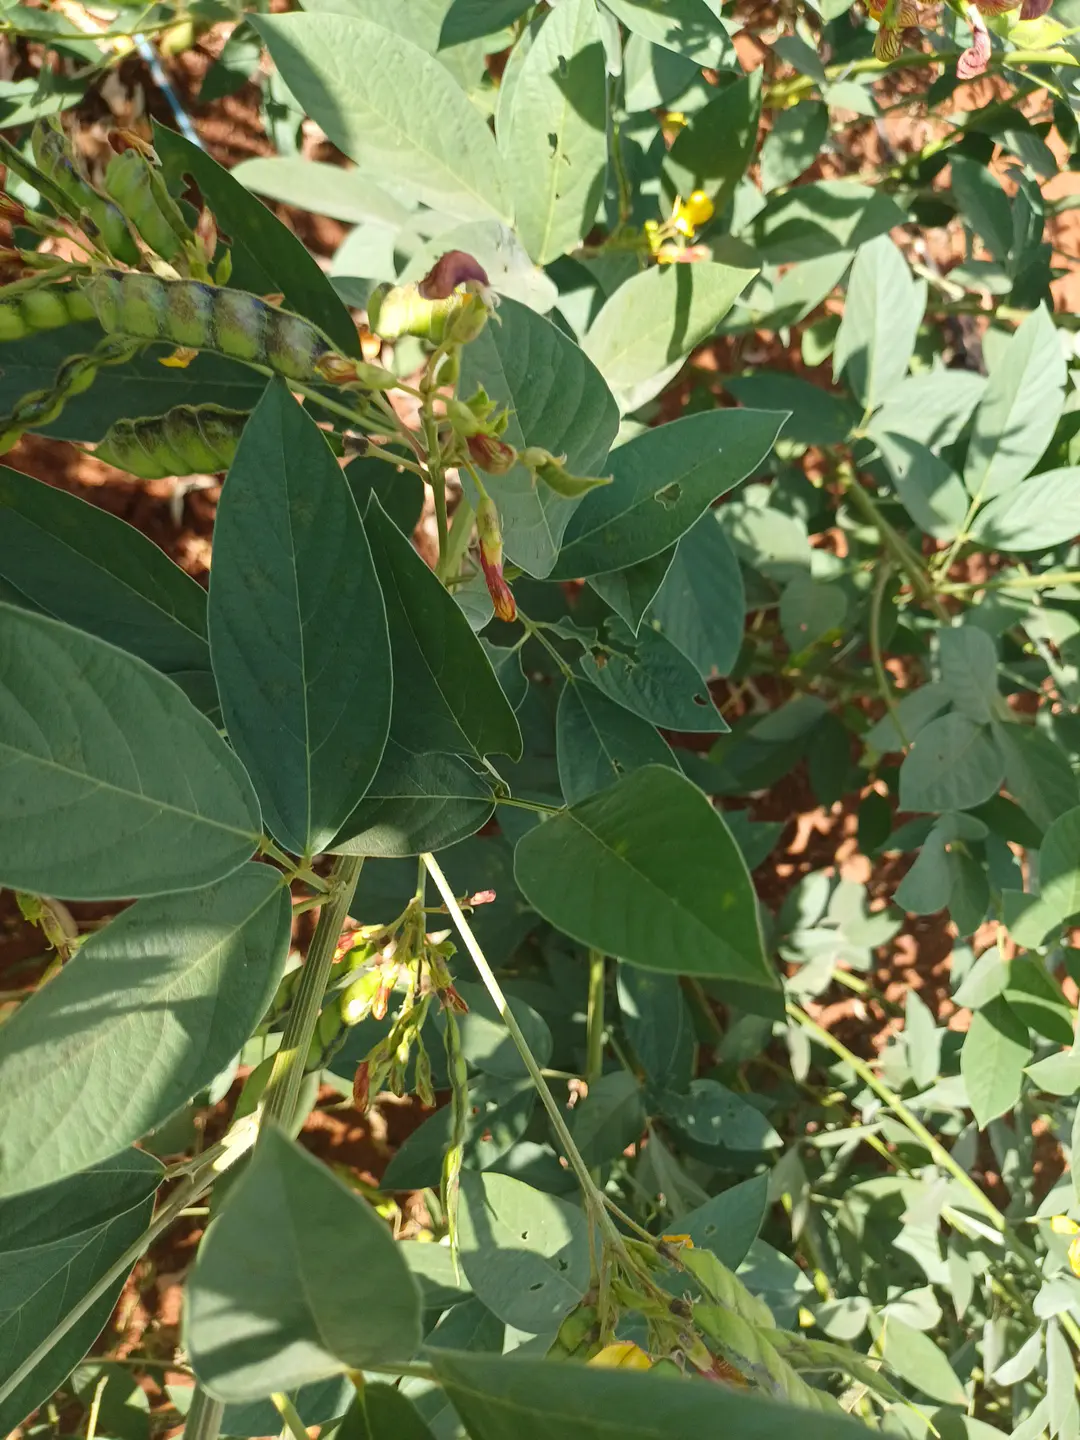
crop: pigeonpea
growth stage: development pod
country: Kenya
